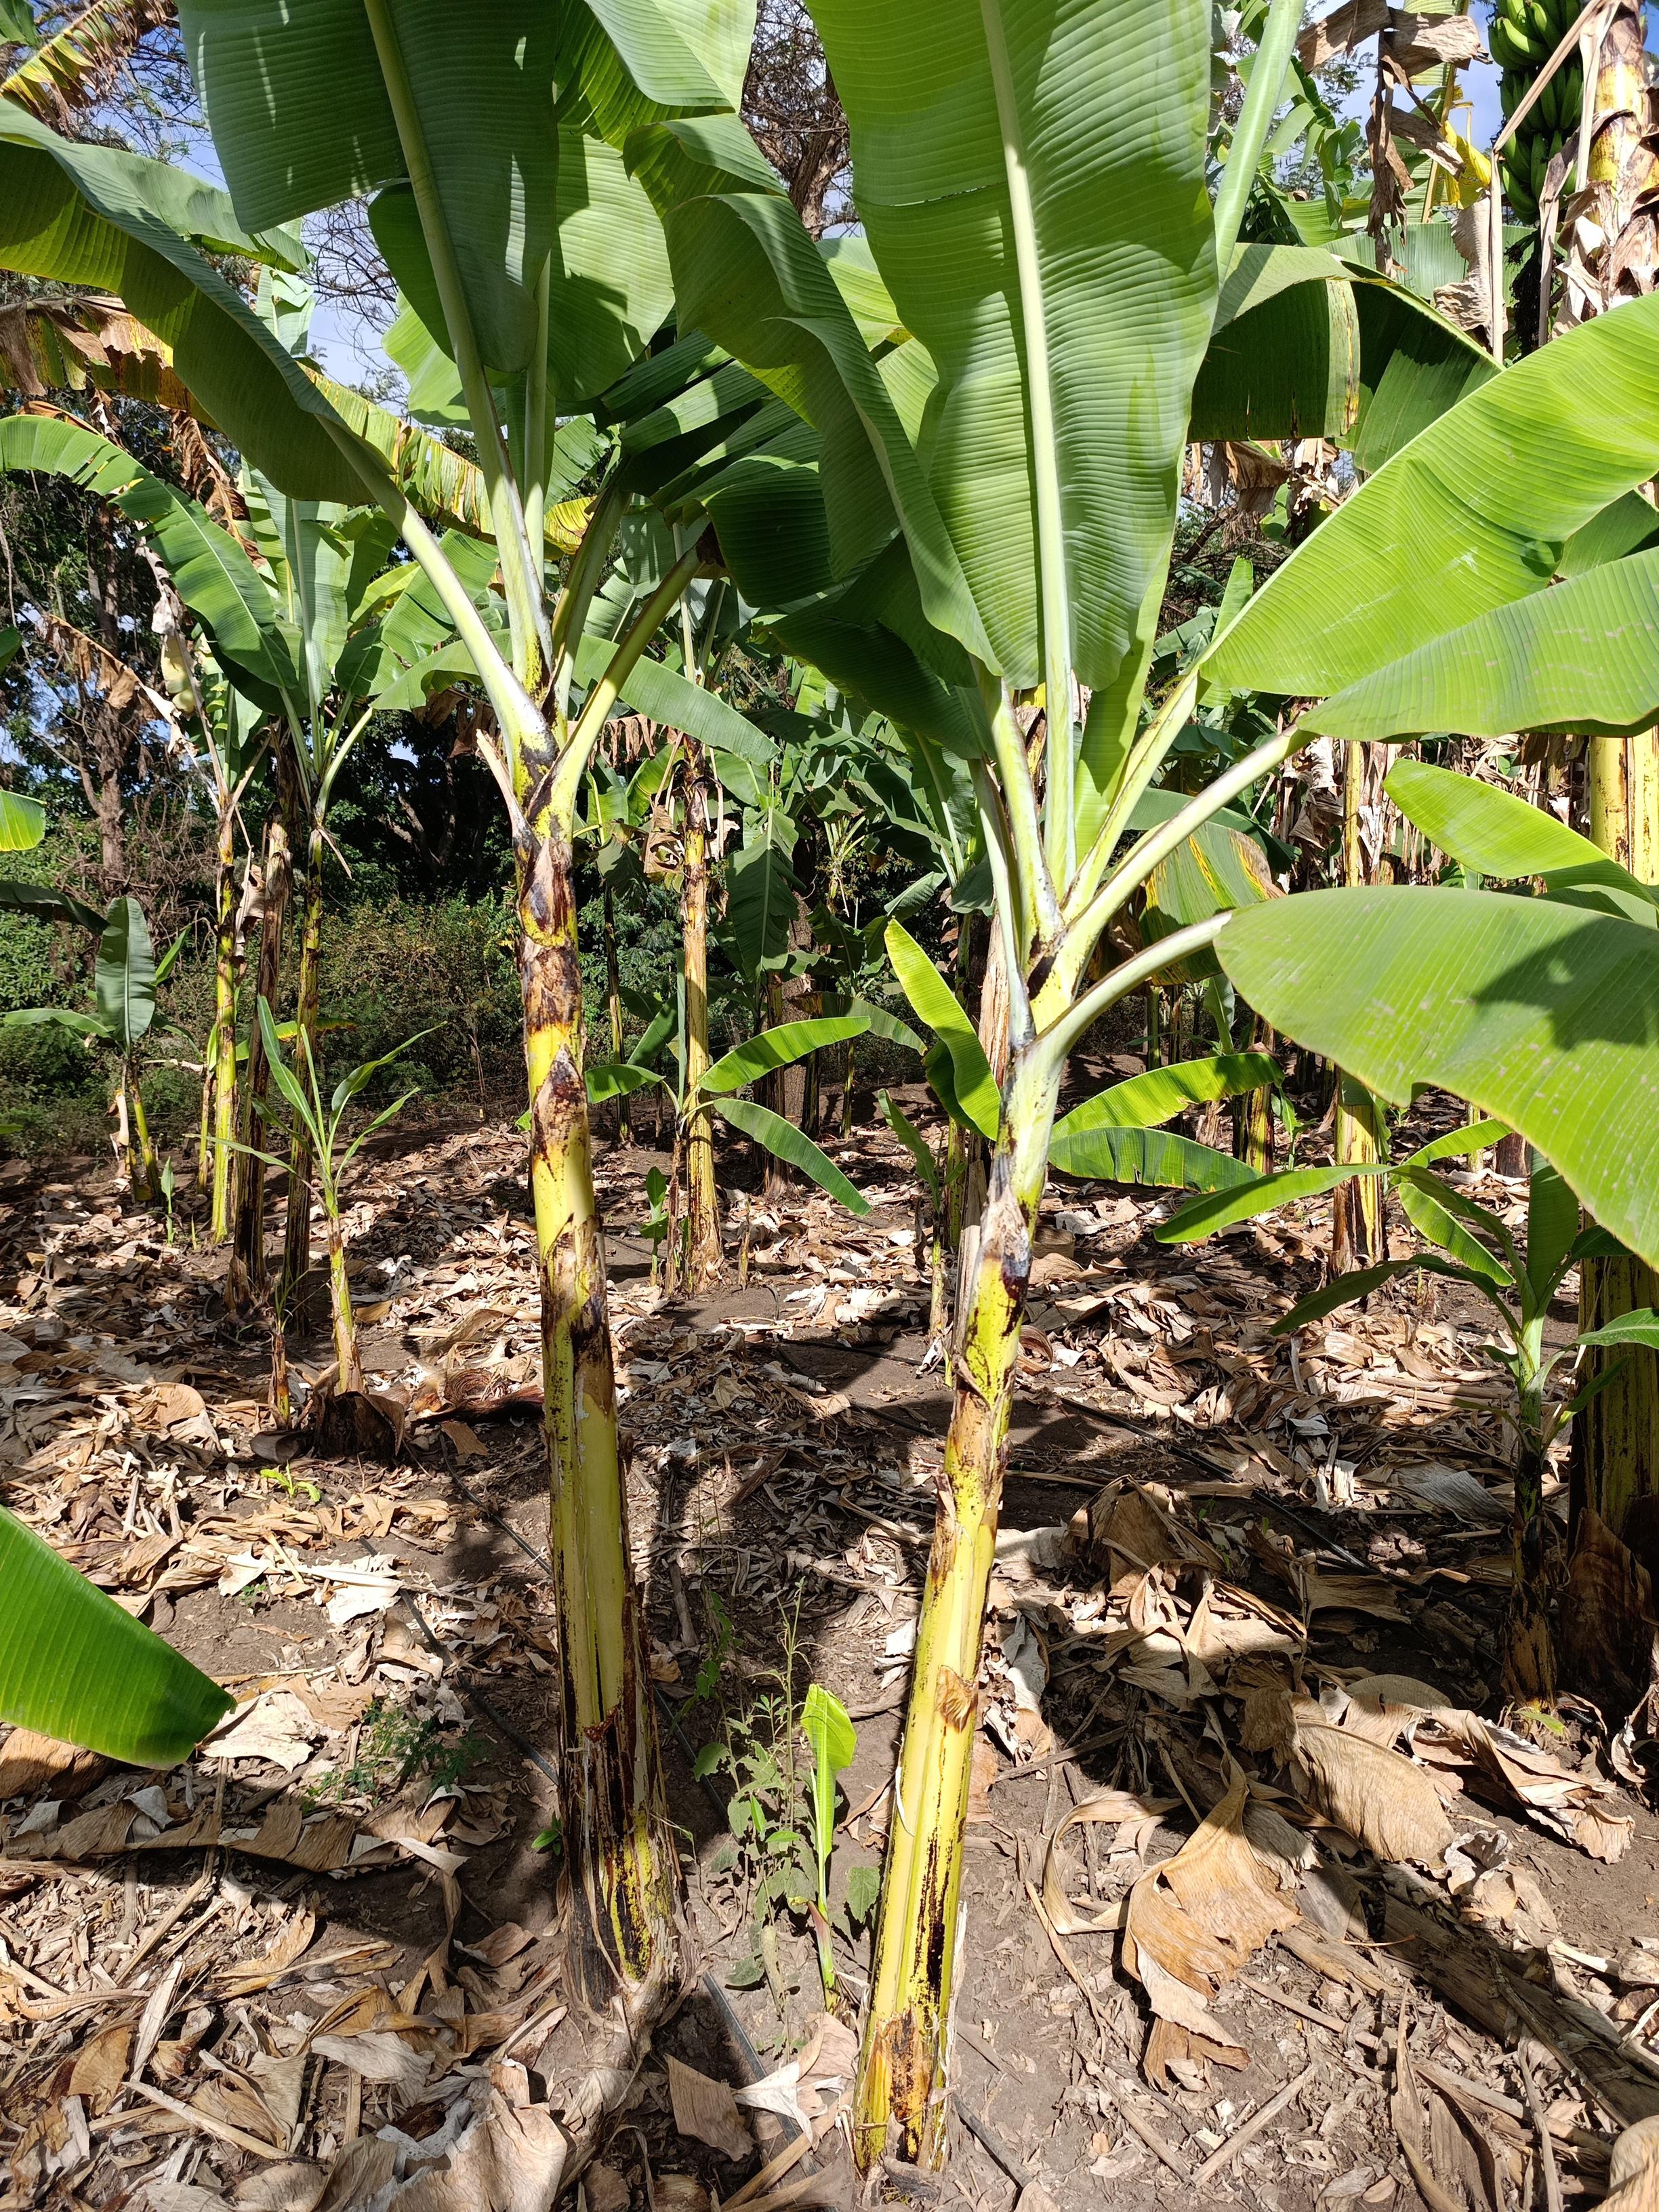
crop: banana
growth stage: vegetative
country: Tanzania
